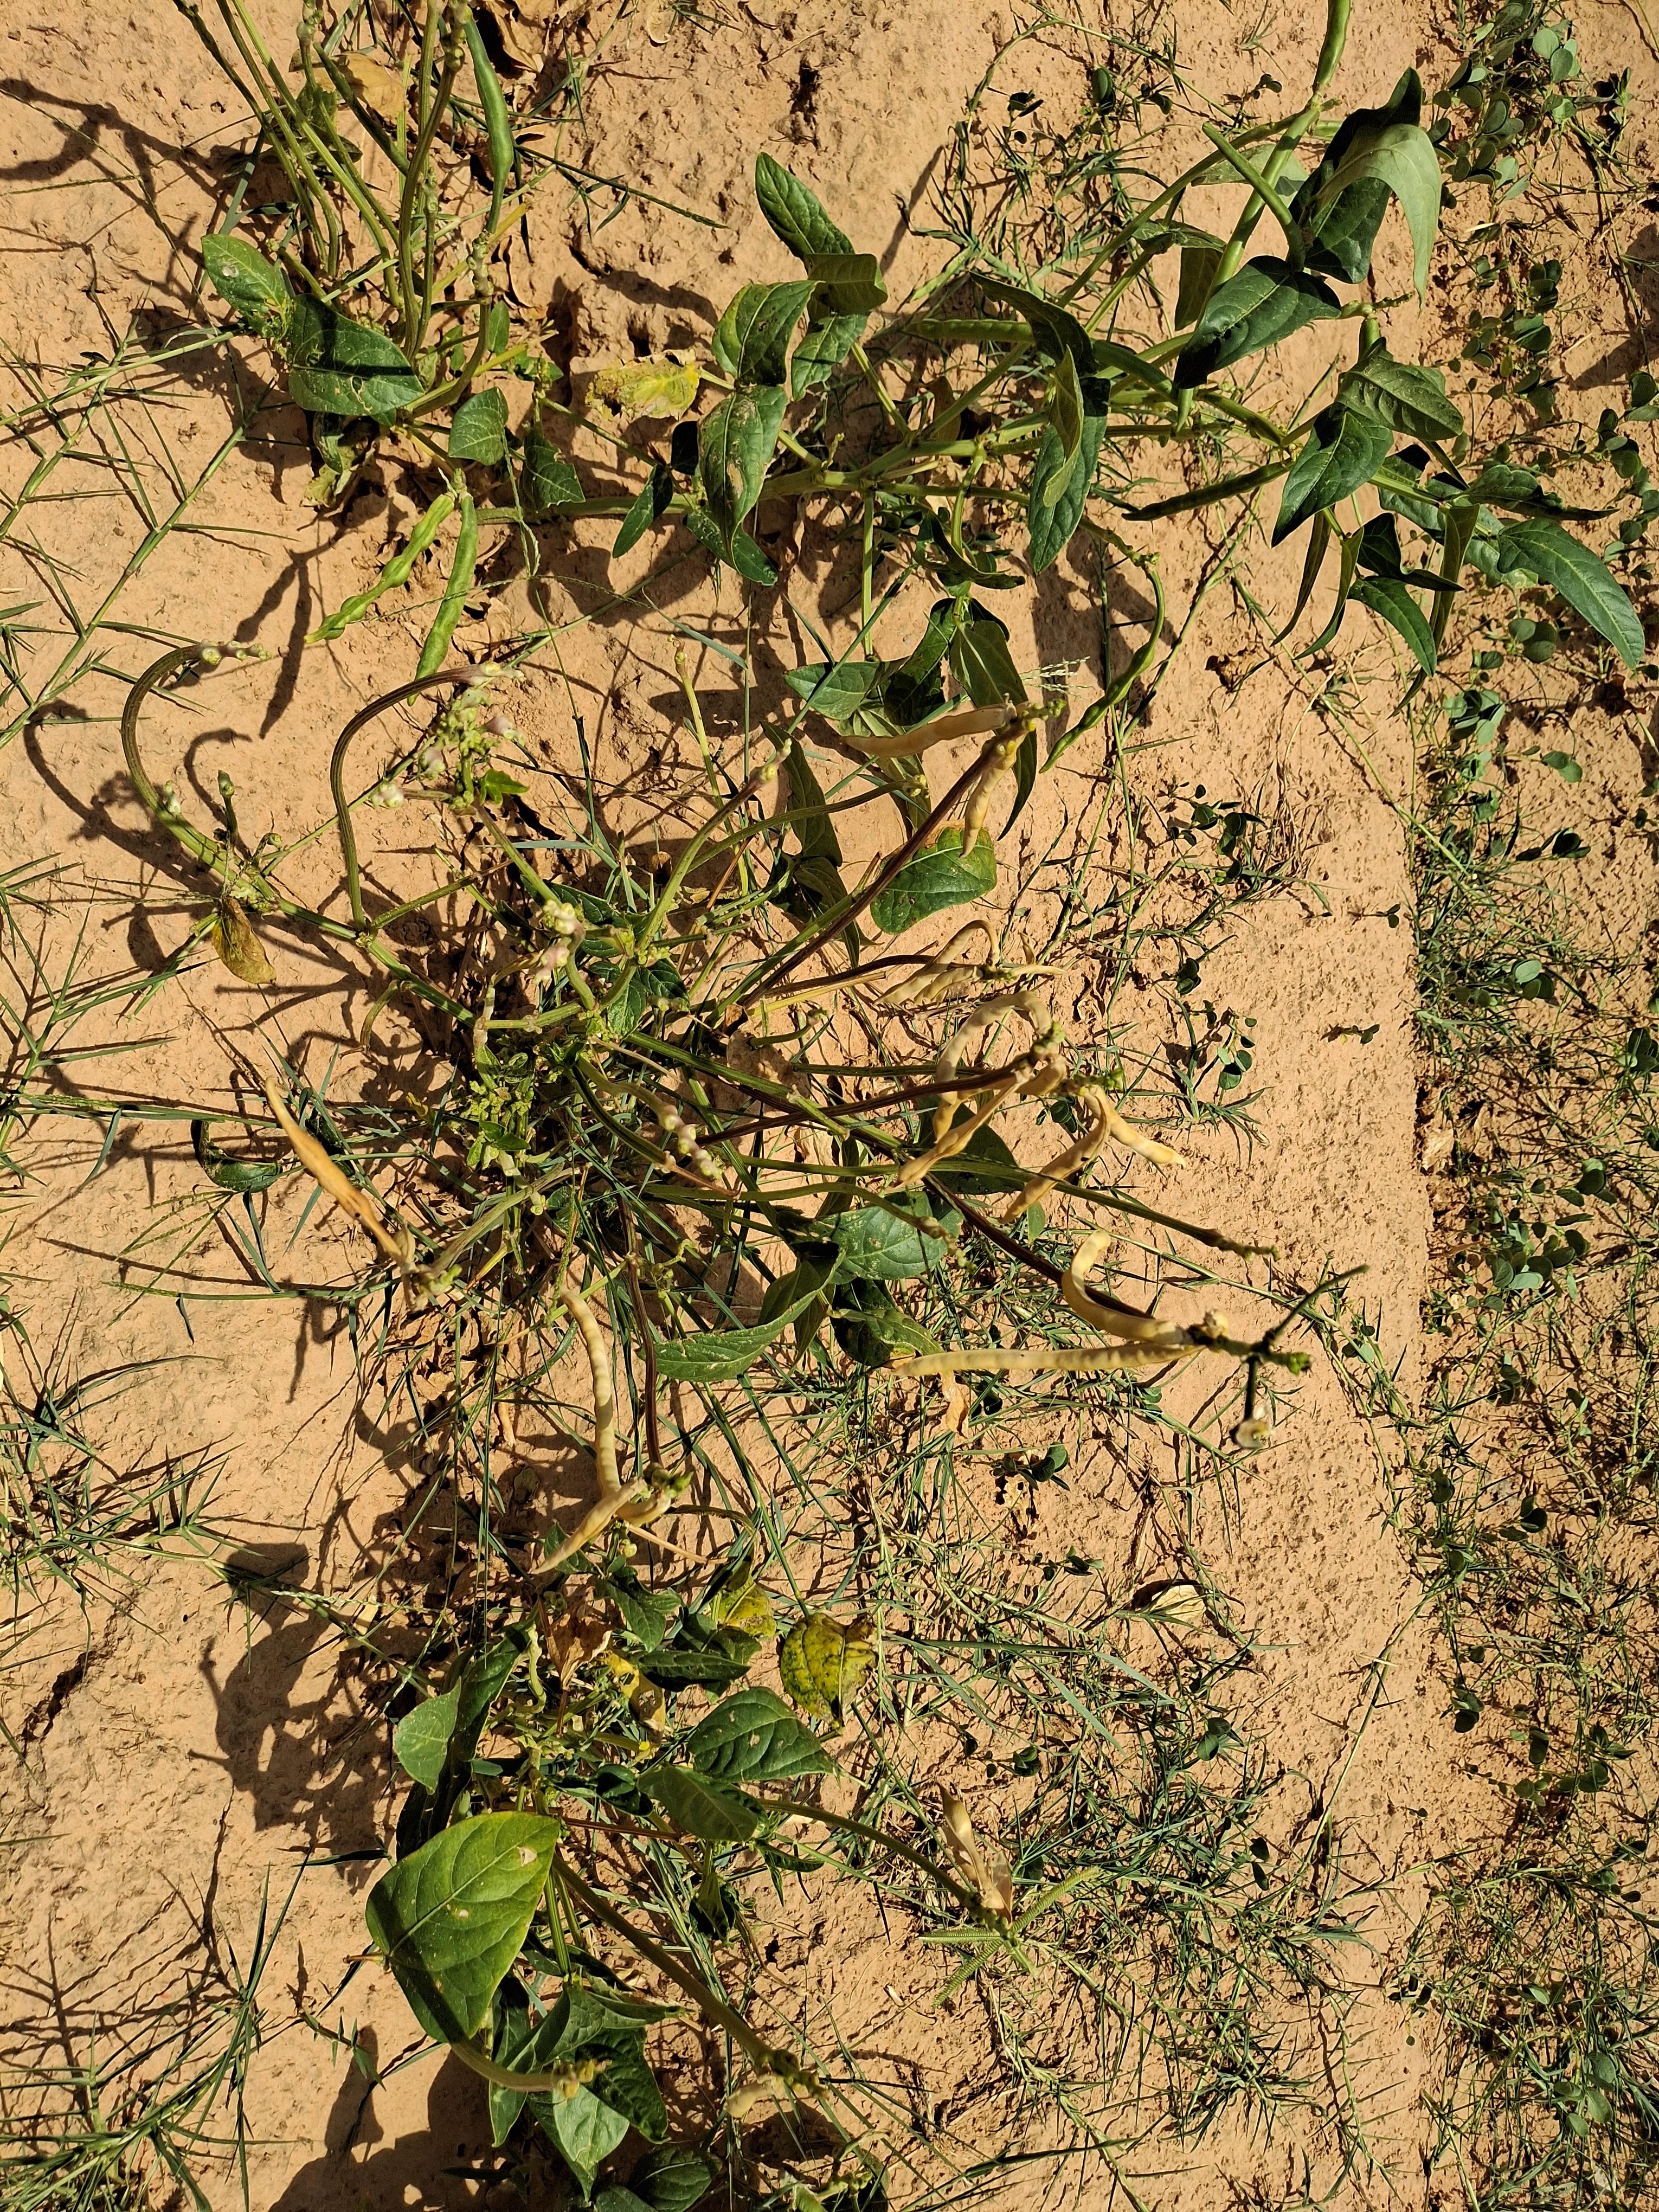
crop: cowpea
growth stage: harvest maturity
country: Nigeria
